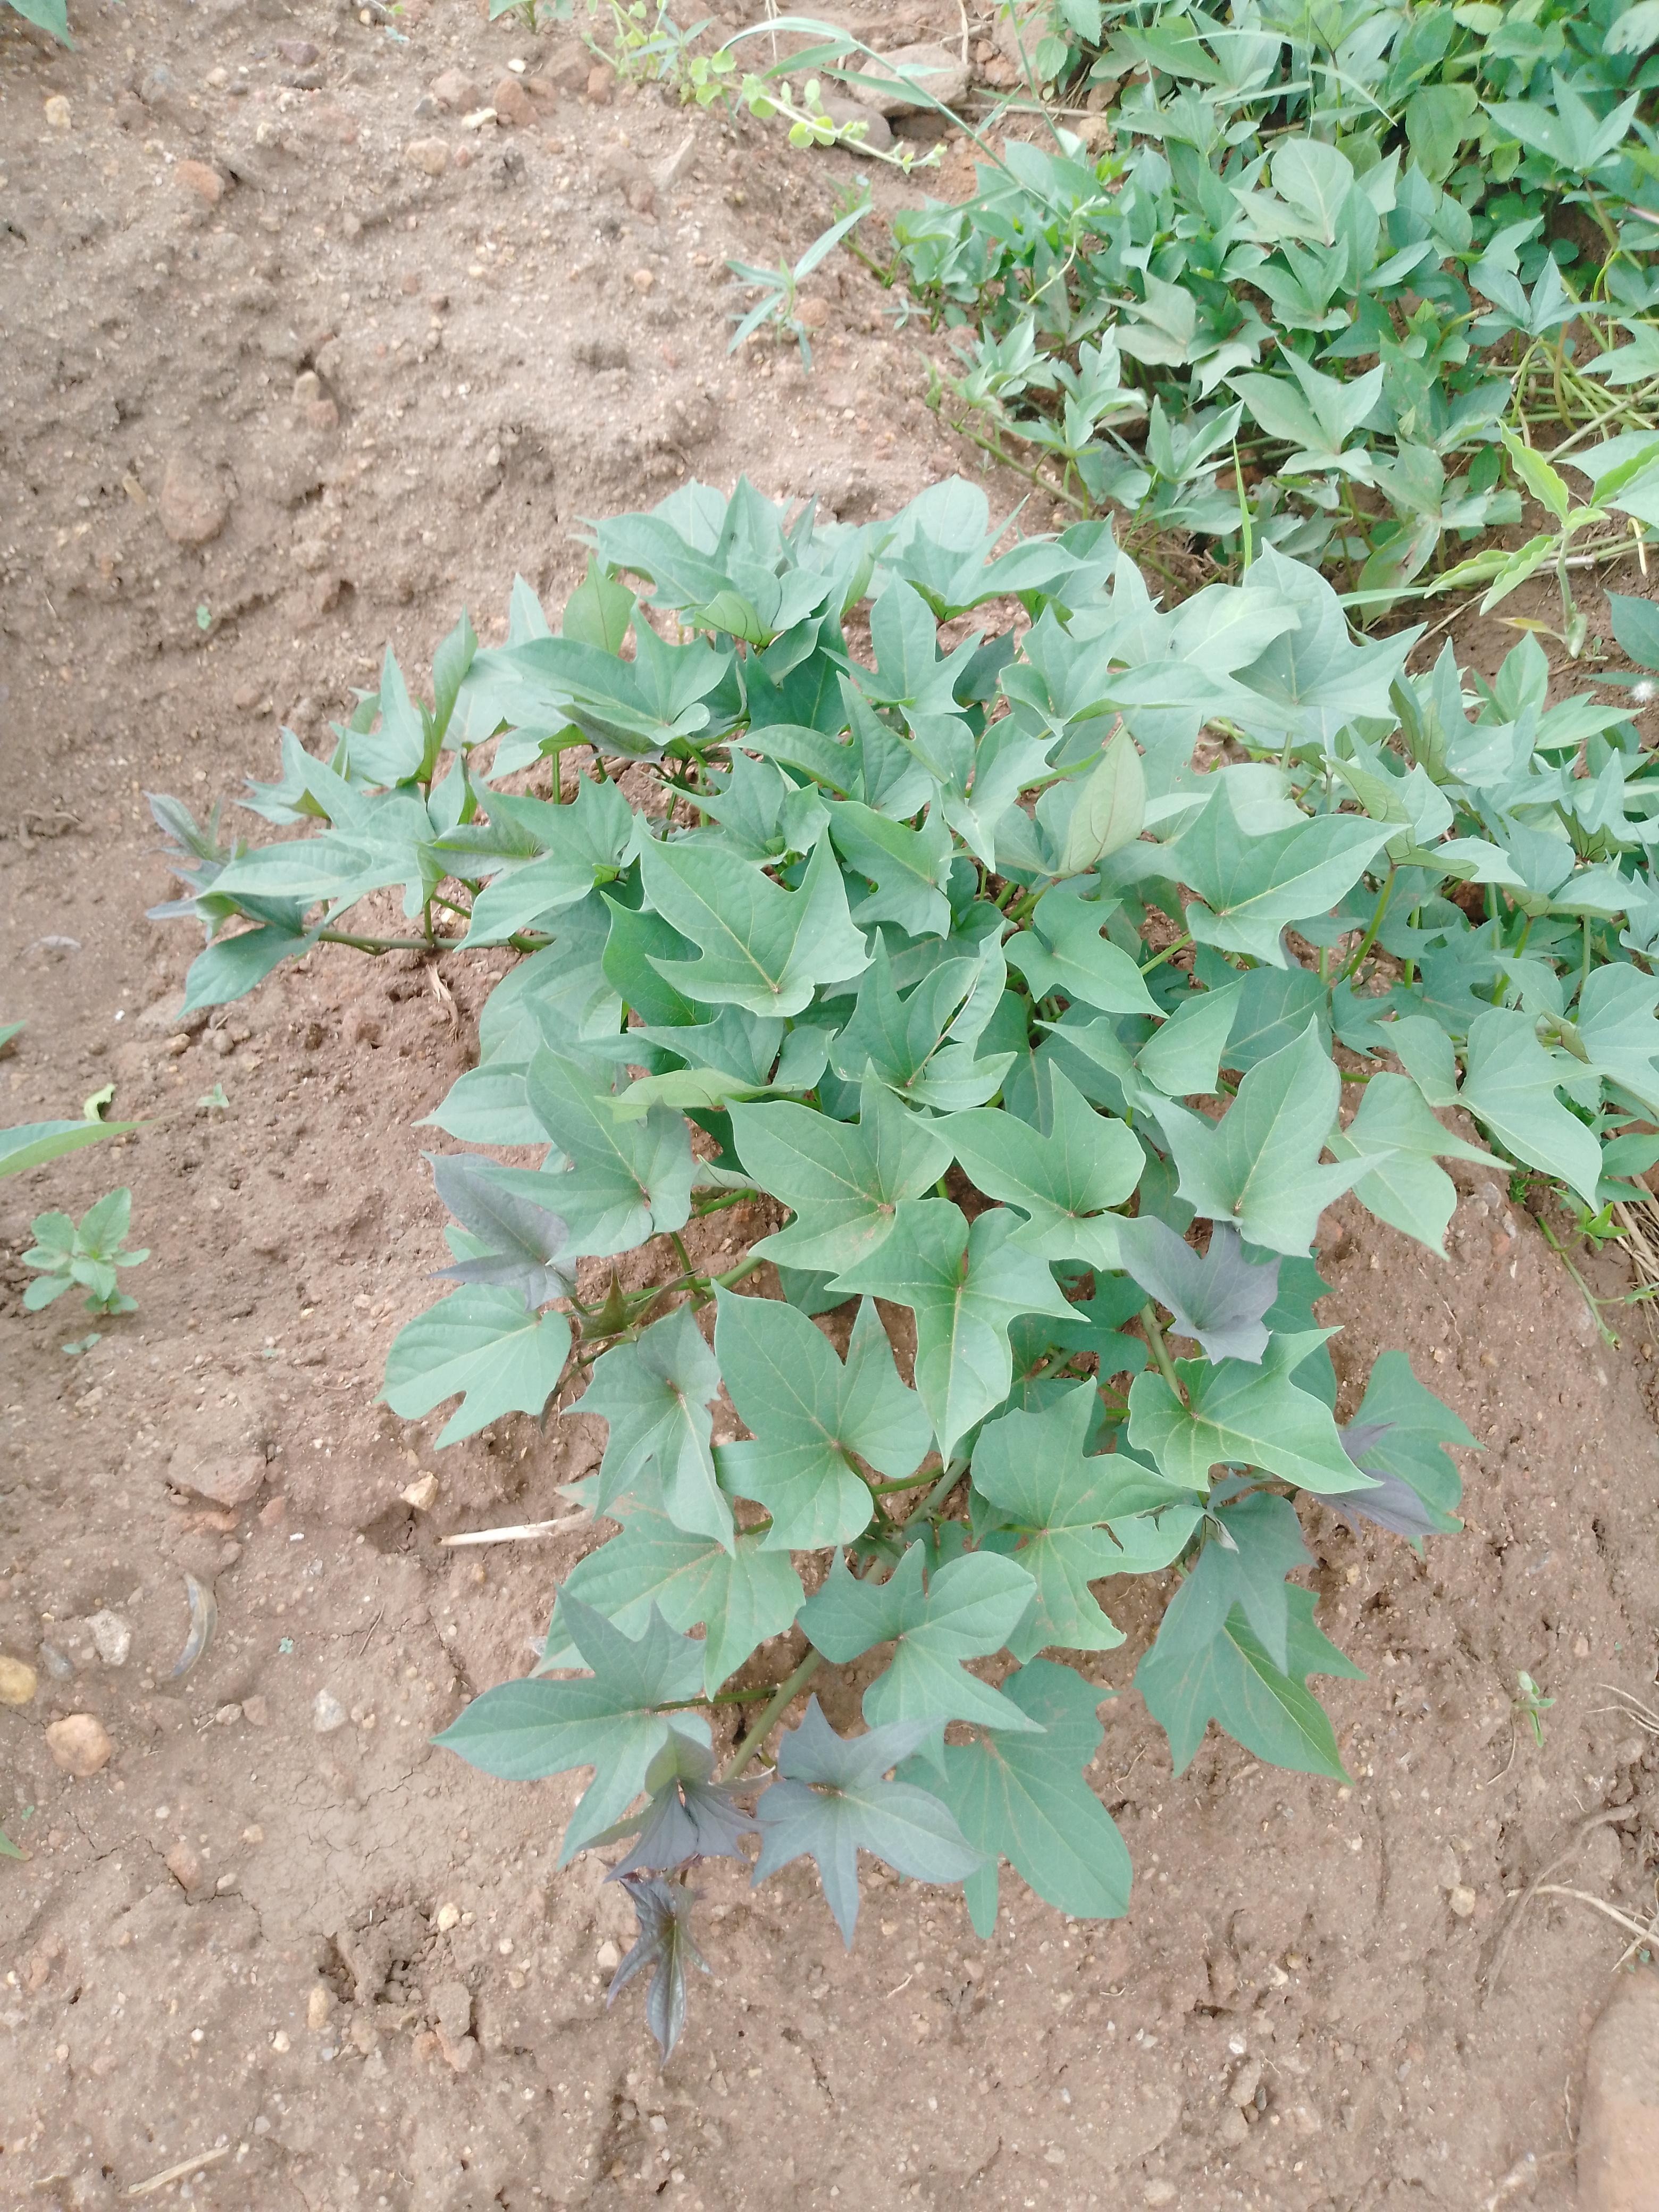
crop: sweet potato
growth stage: vegetative
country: Malawi
